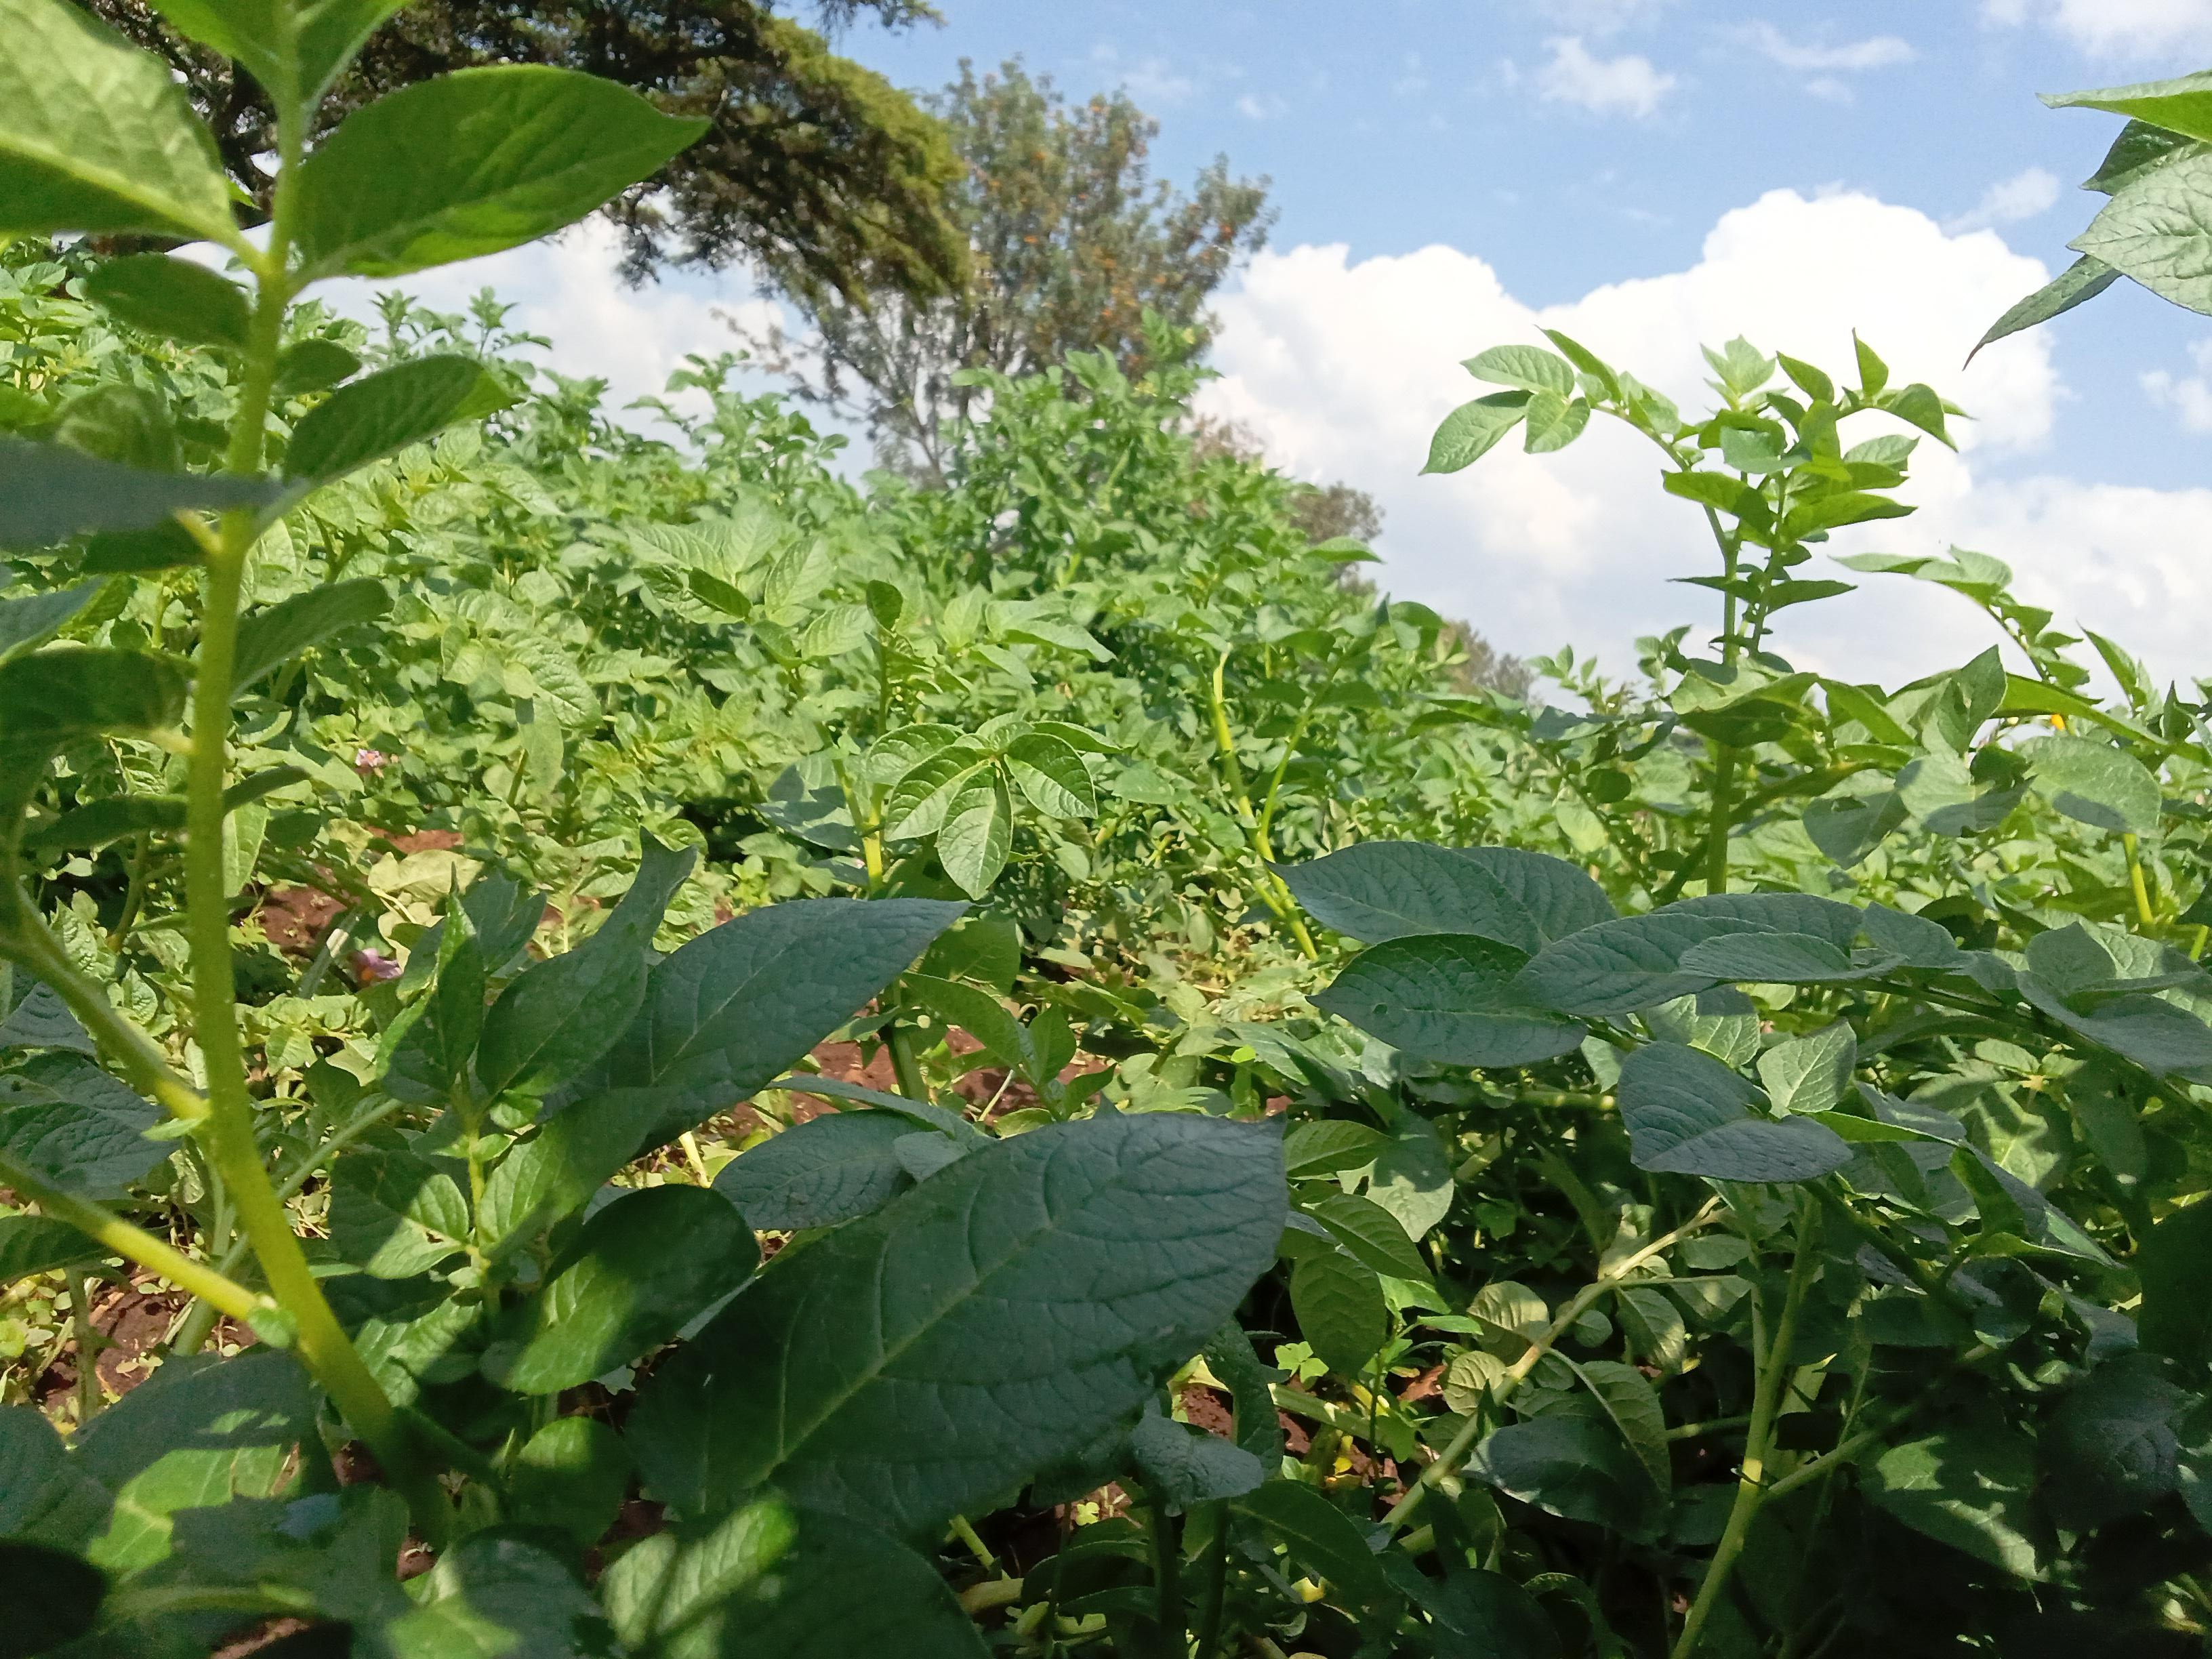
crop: potato
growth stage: flowering
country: Kenya
